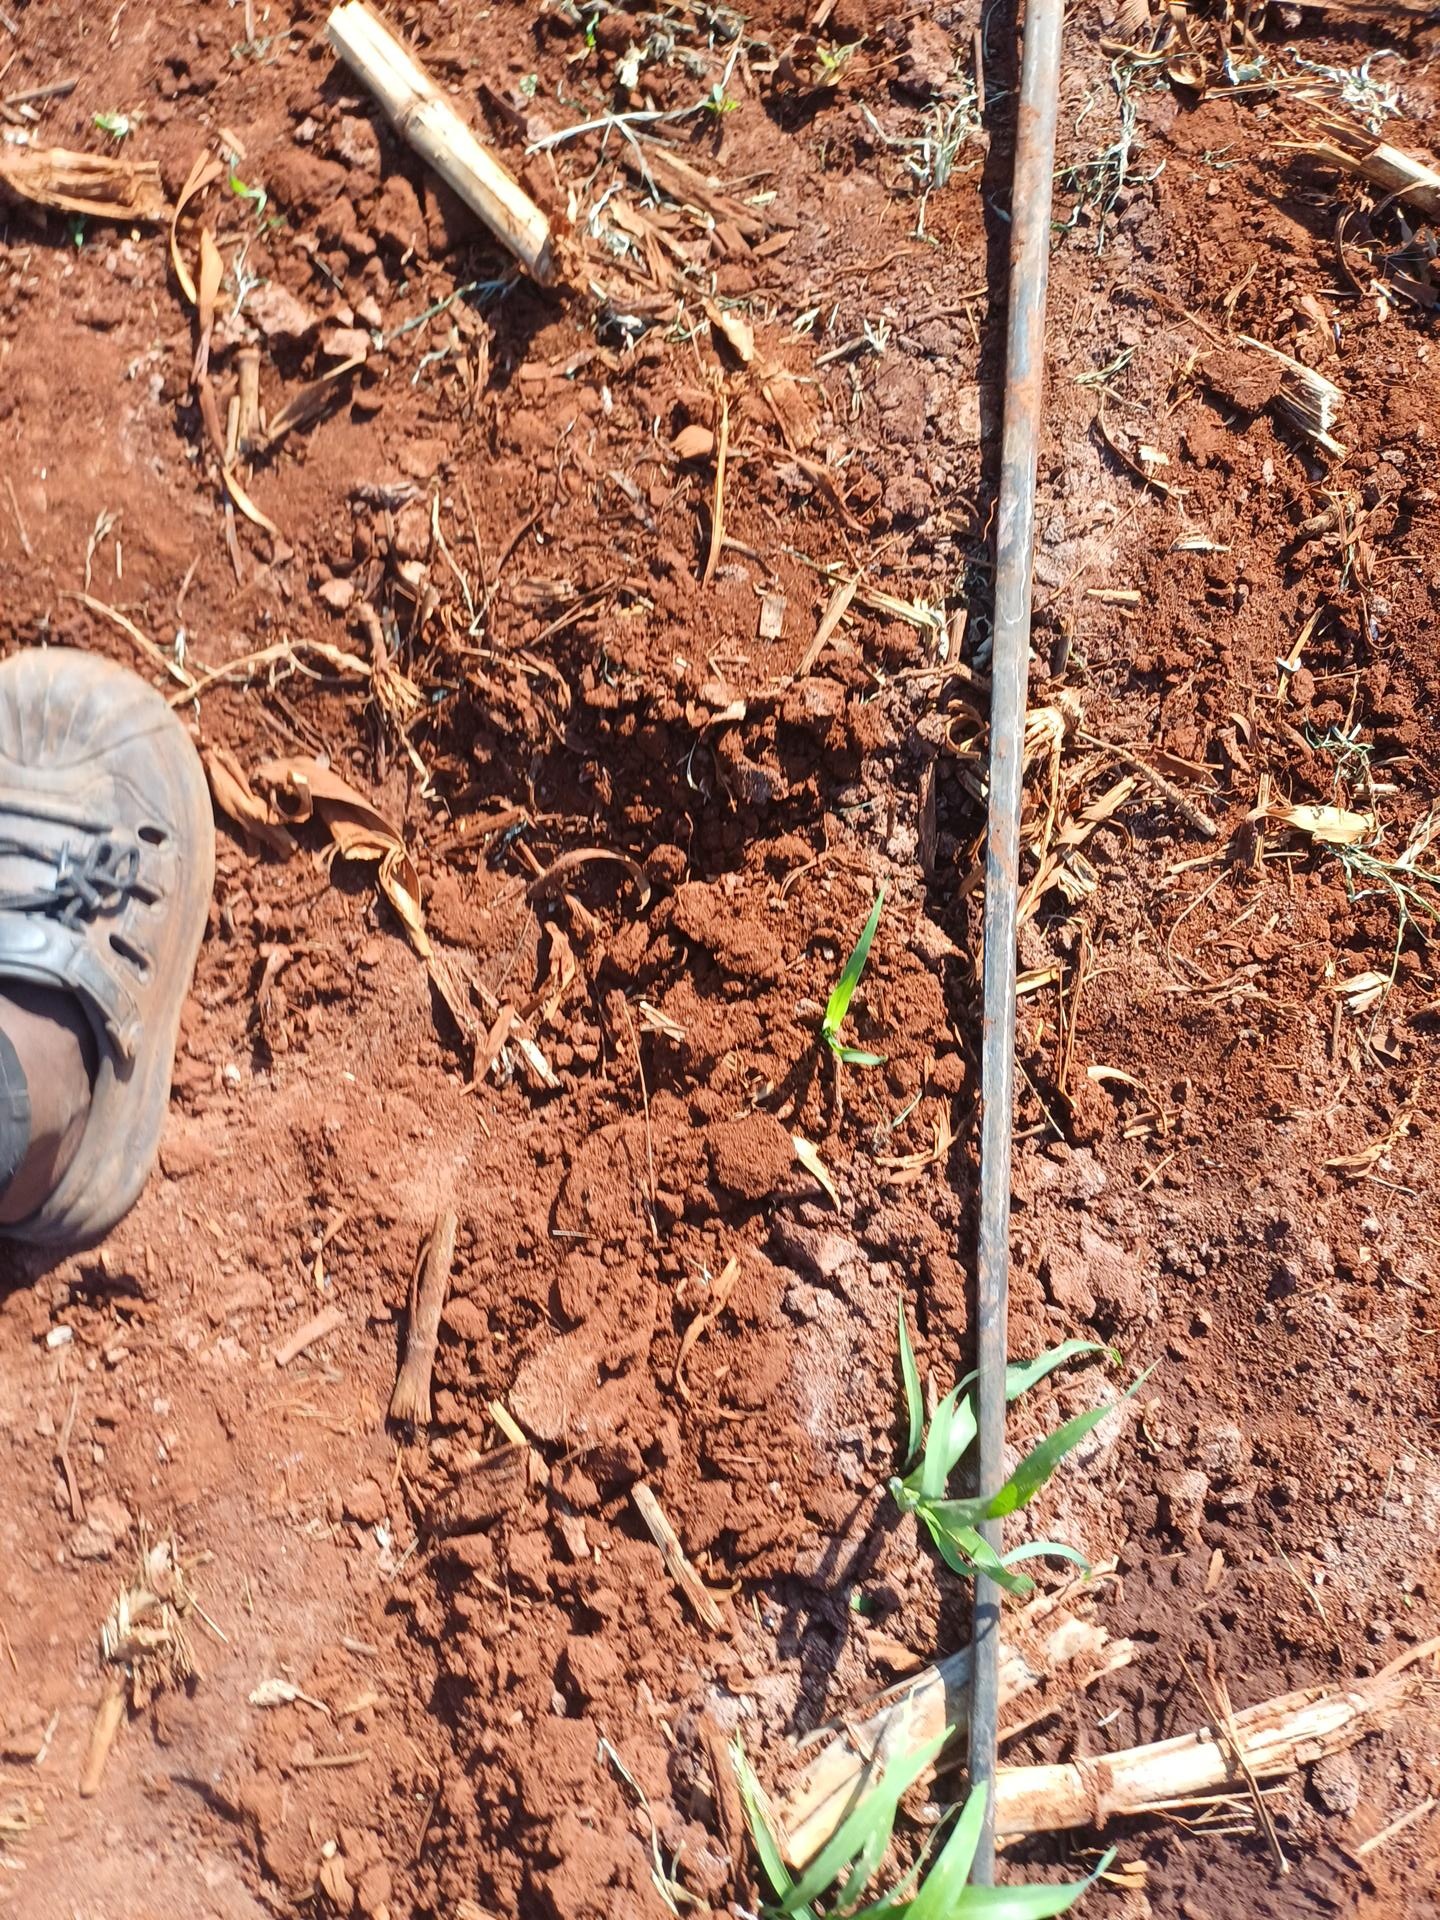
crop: sorghum
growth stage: vegetative
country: Kenya
